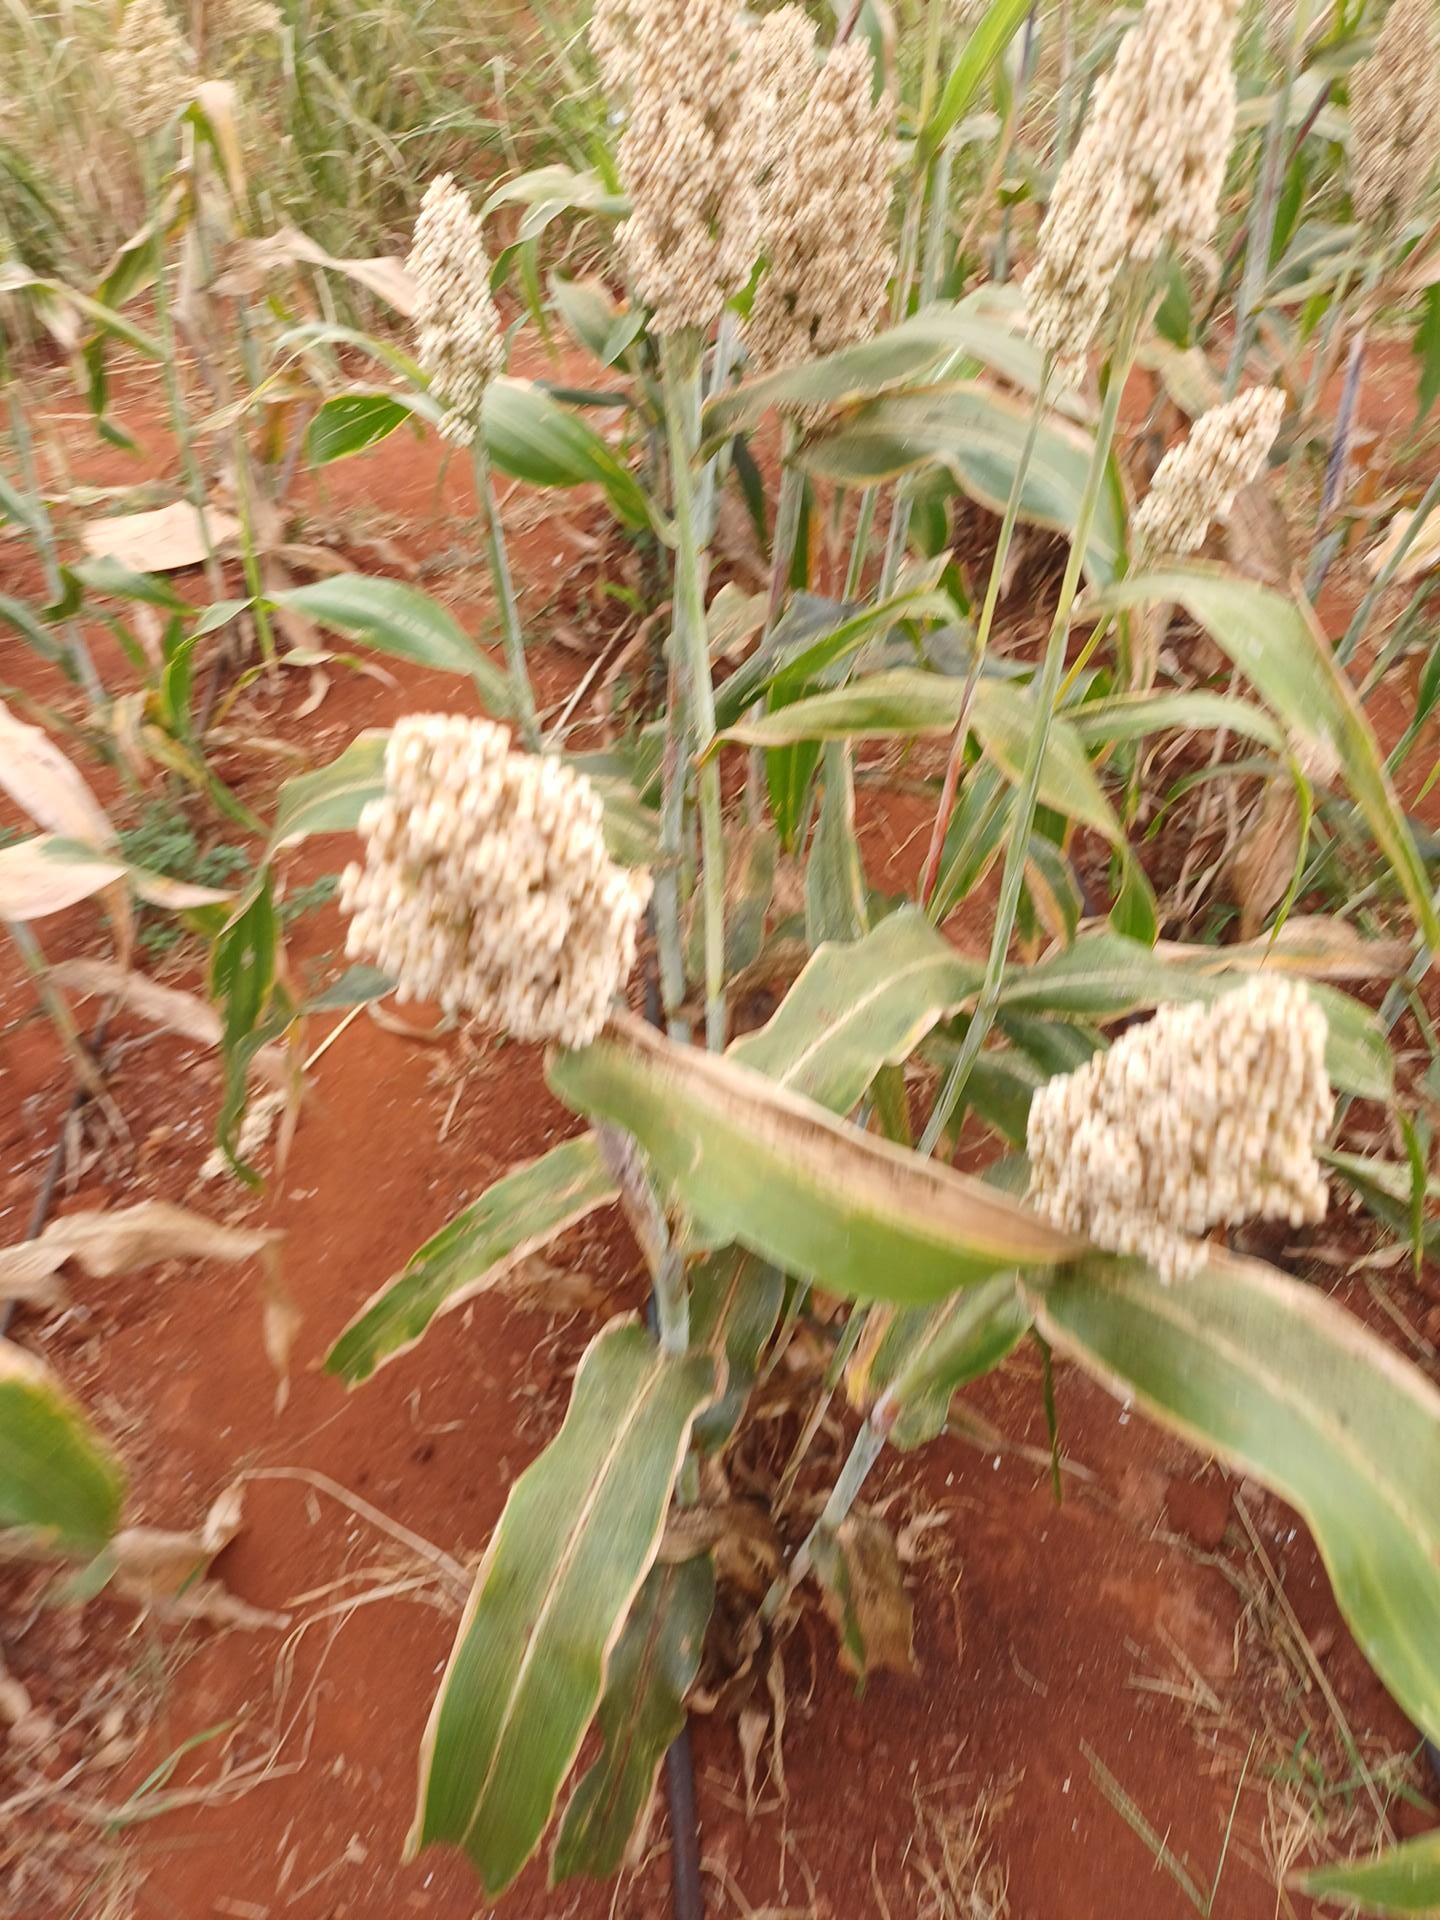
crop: sorghum
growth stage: maturity
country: Kenya
